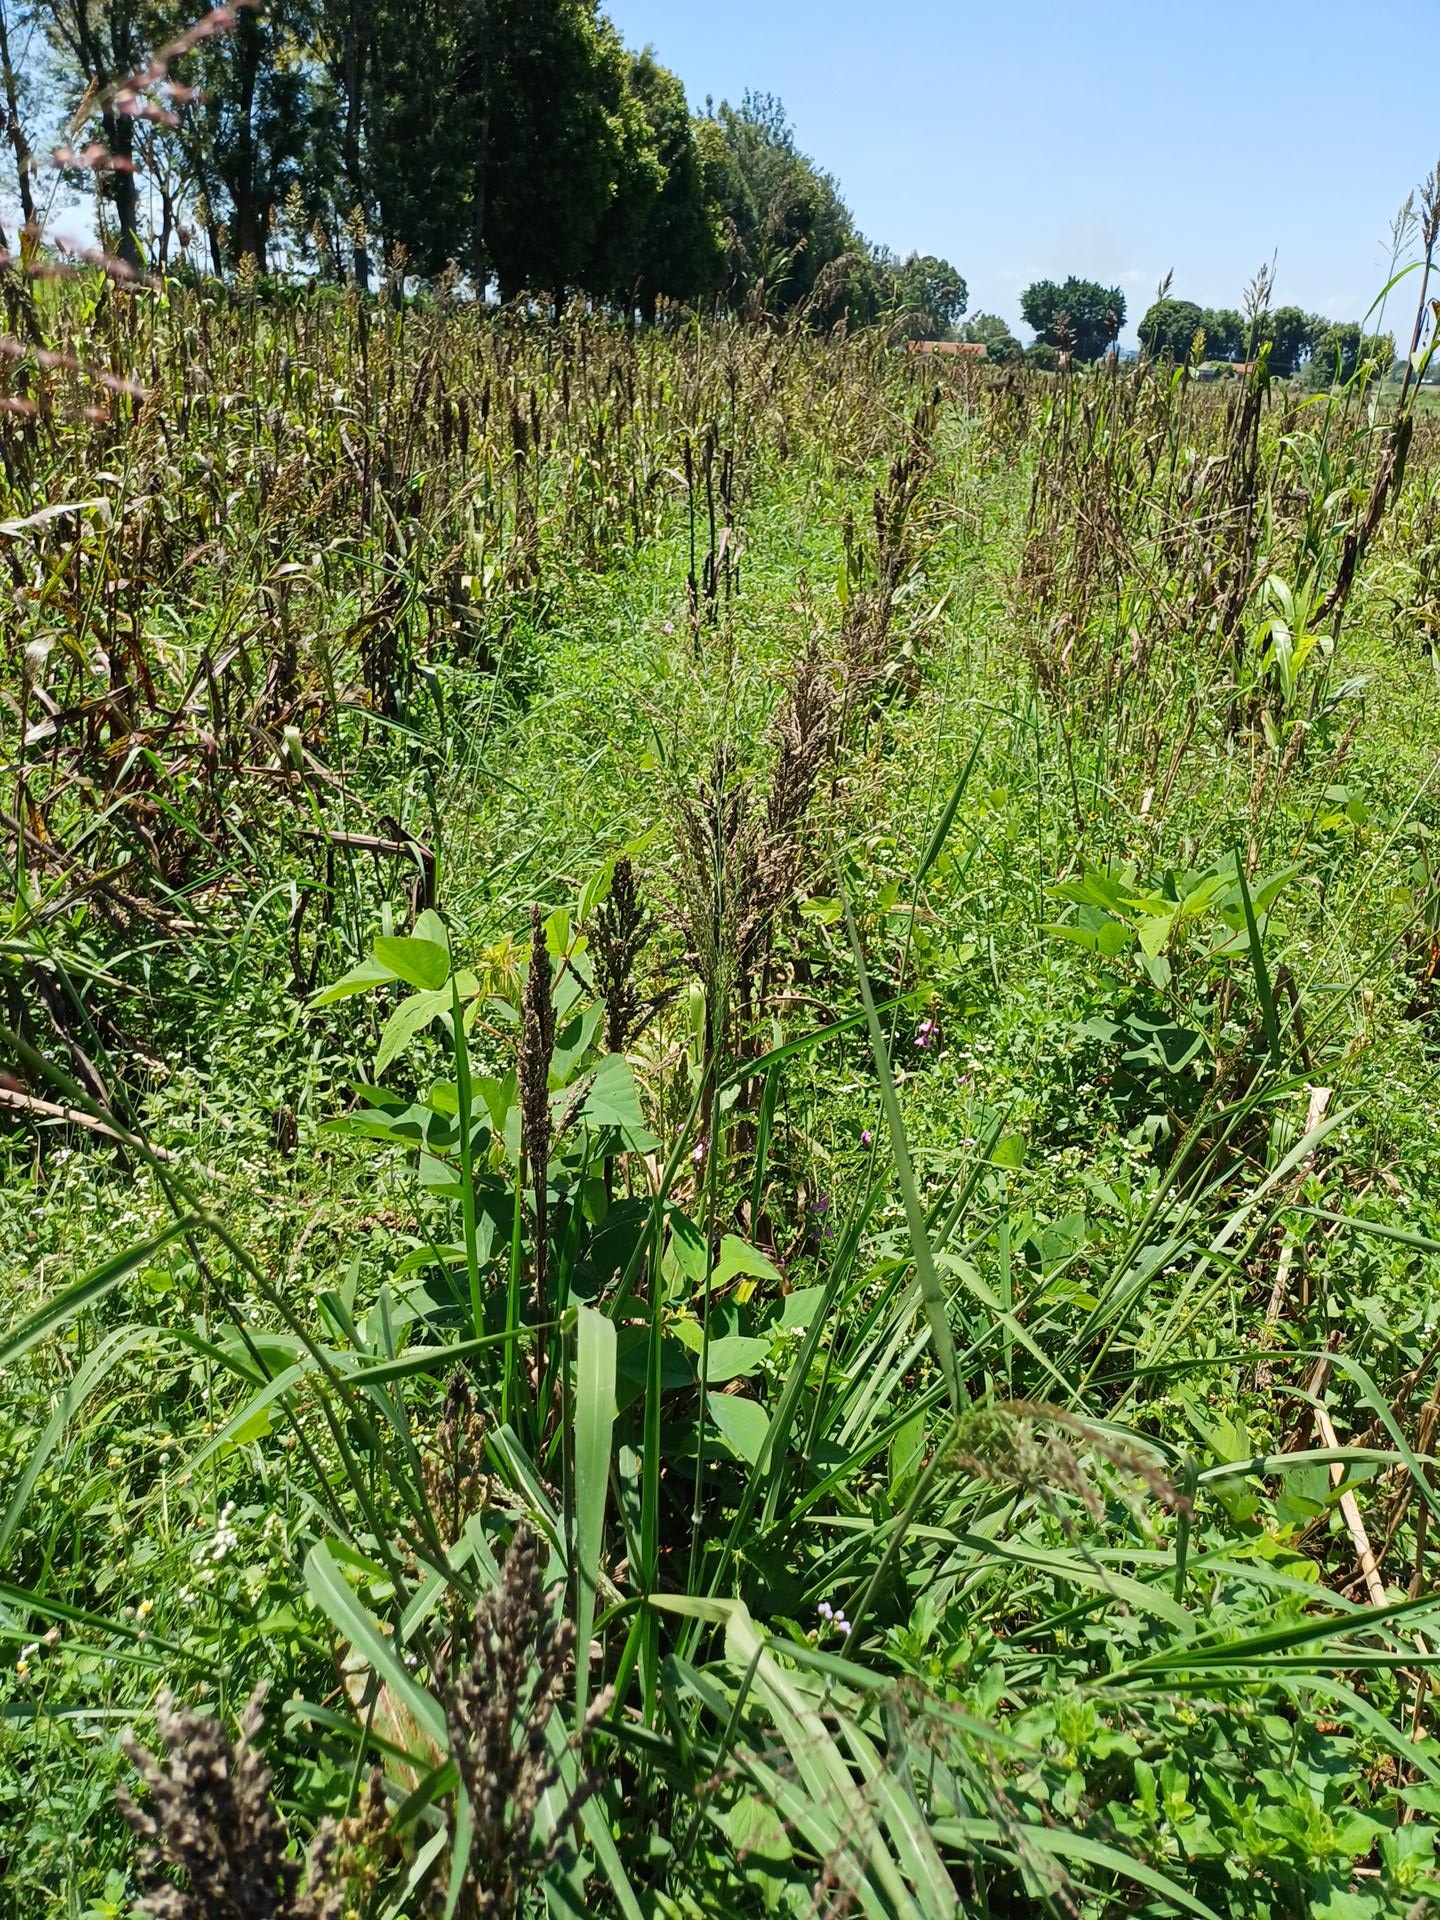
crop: sorghum
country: Kenya
